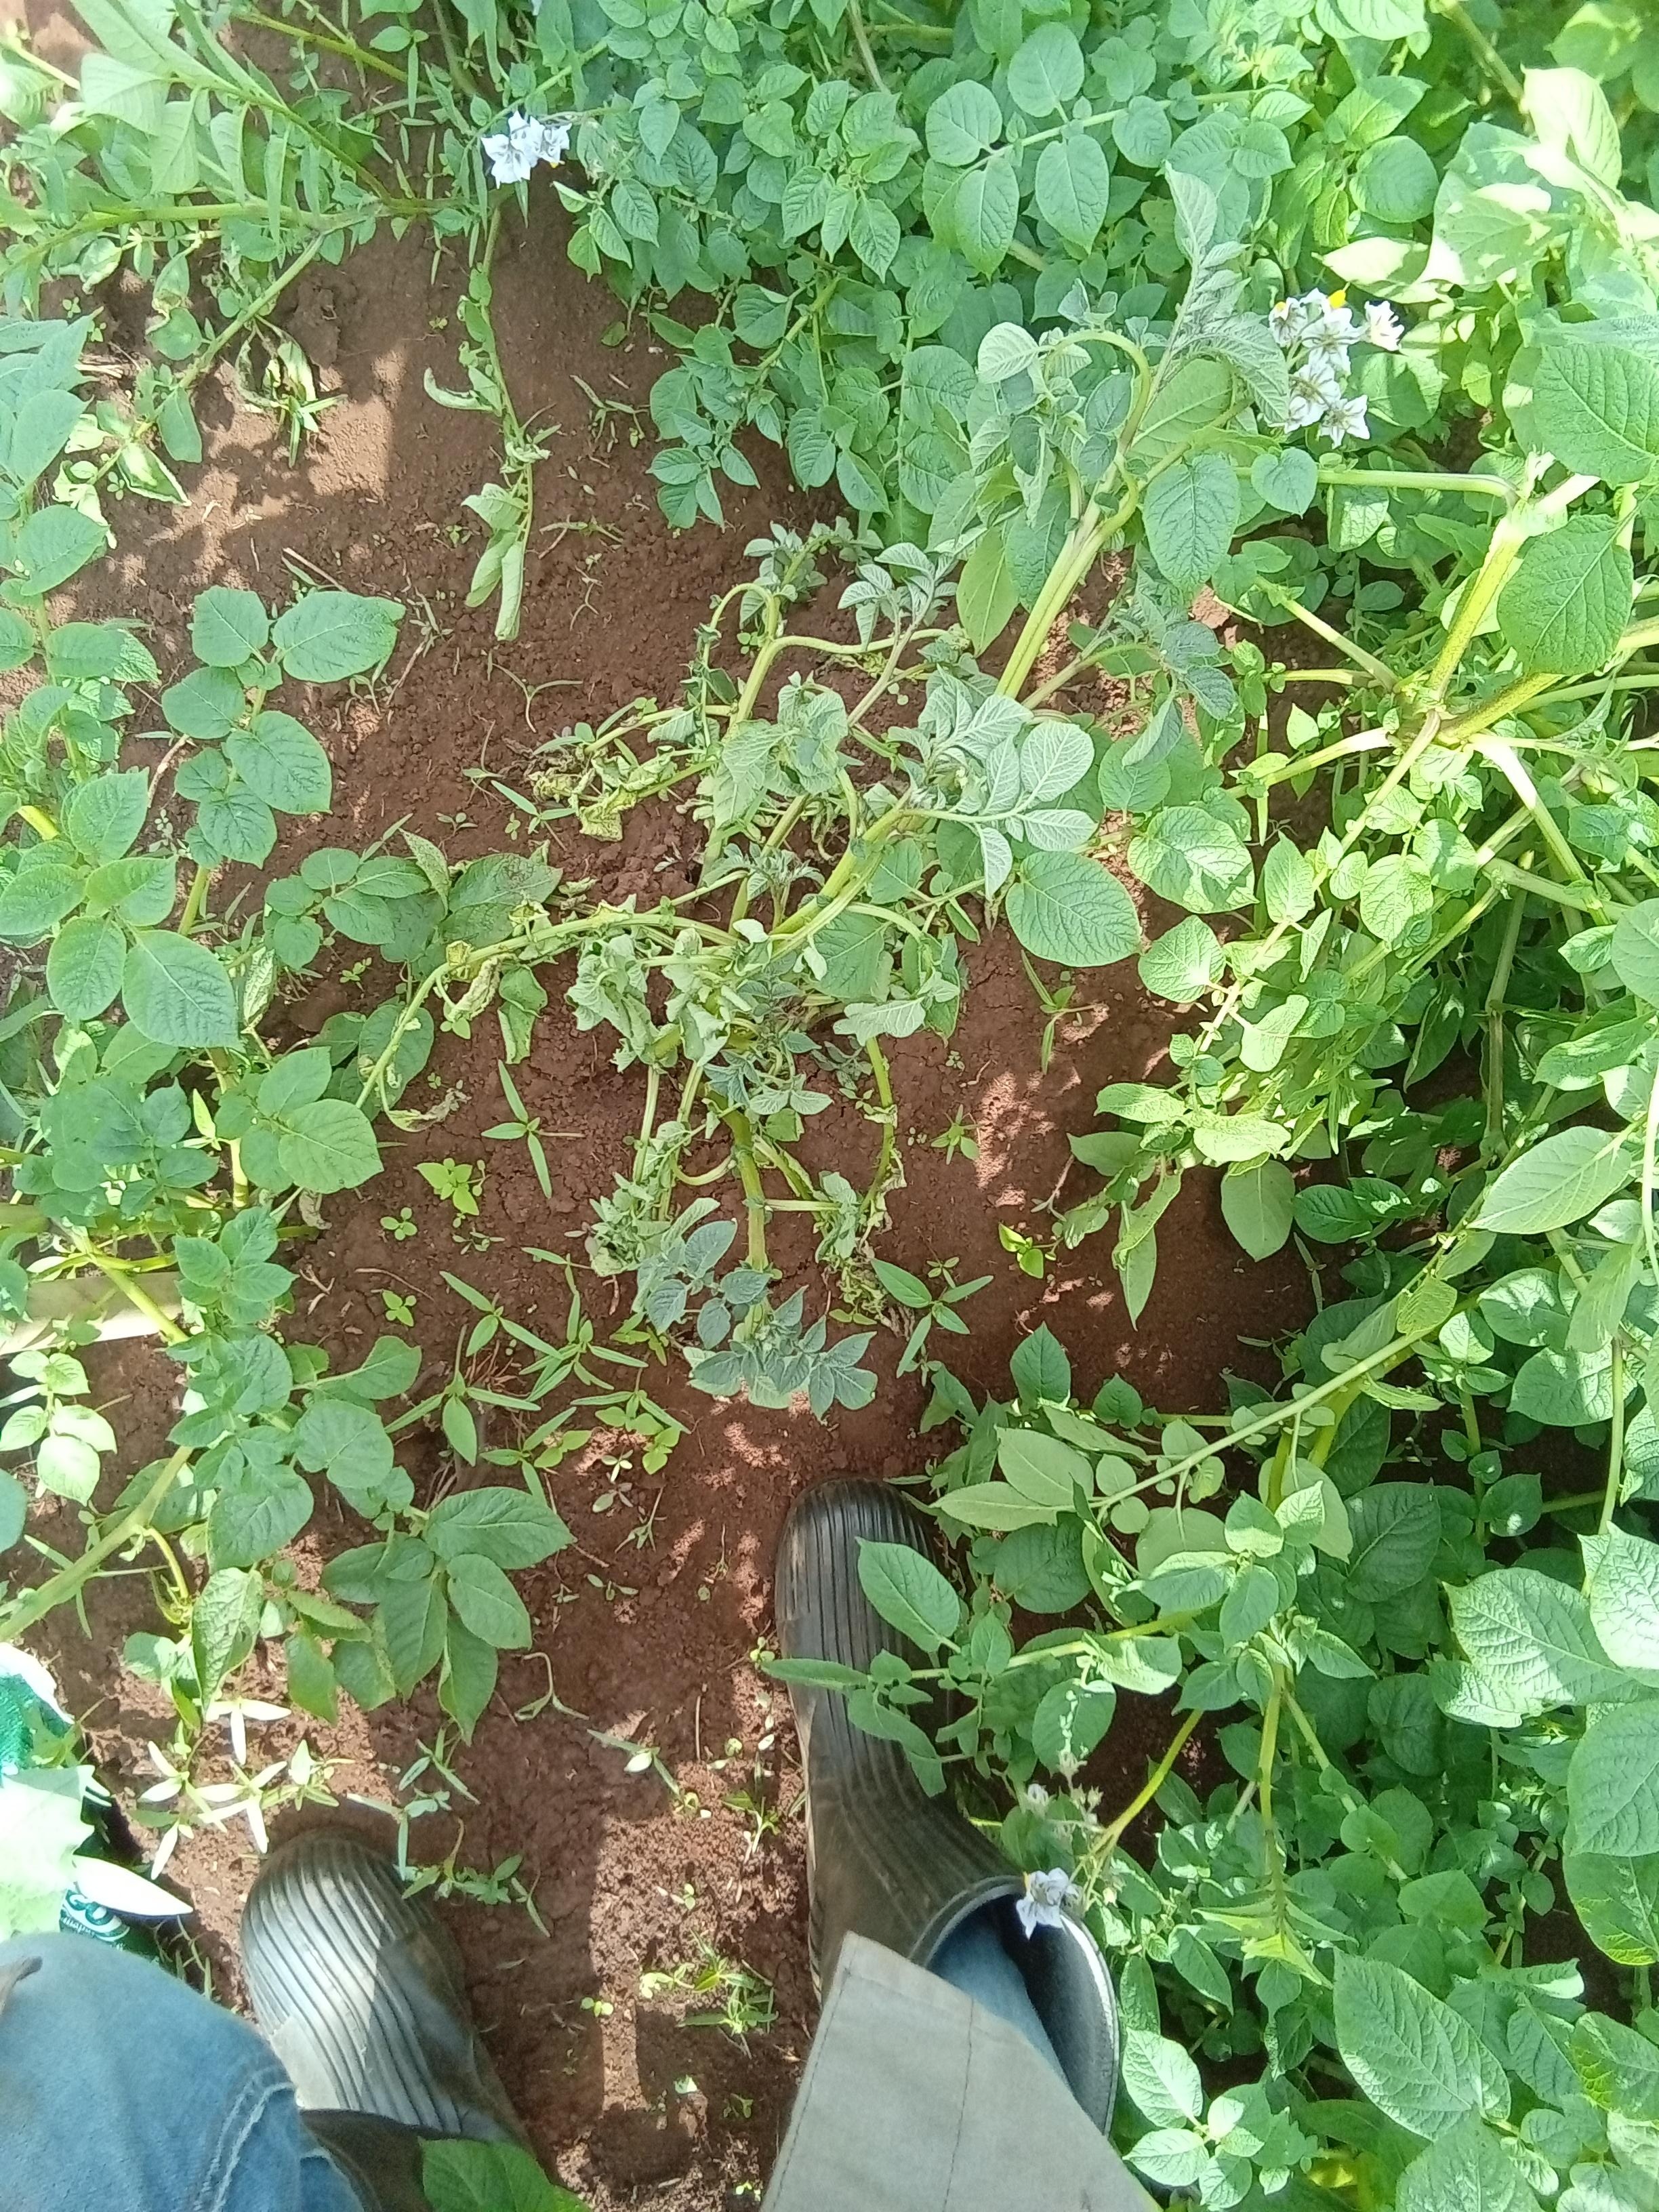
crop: potato
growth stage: flowering
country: Kenya
